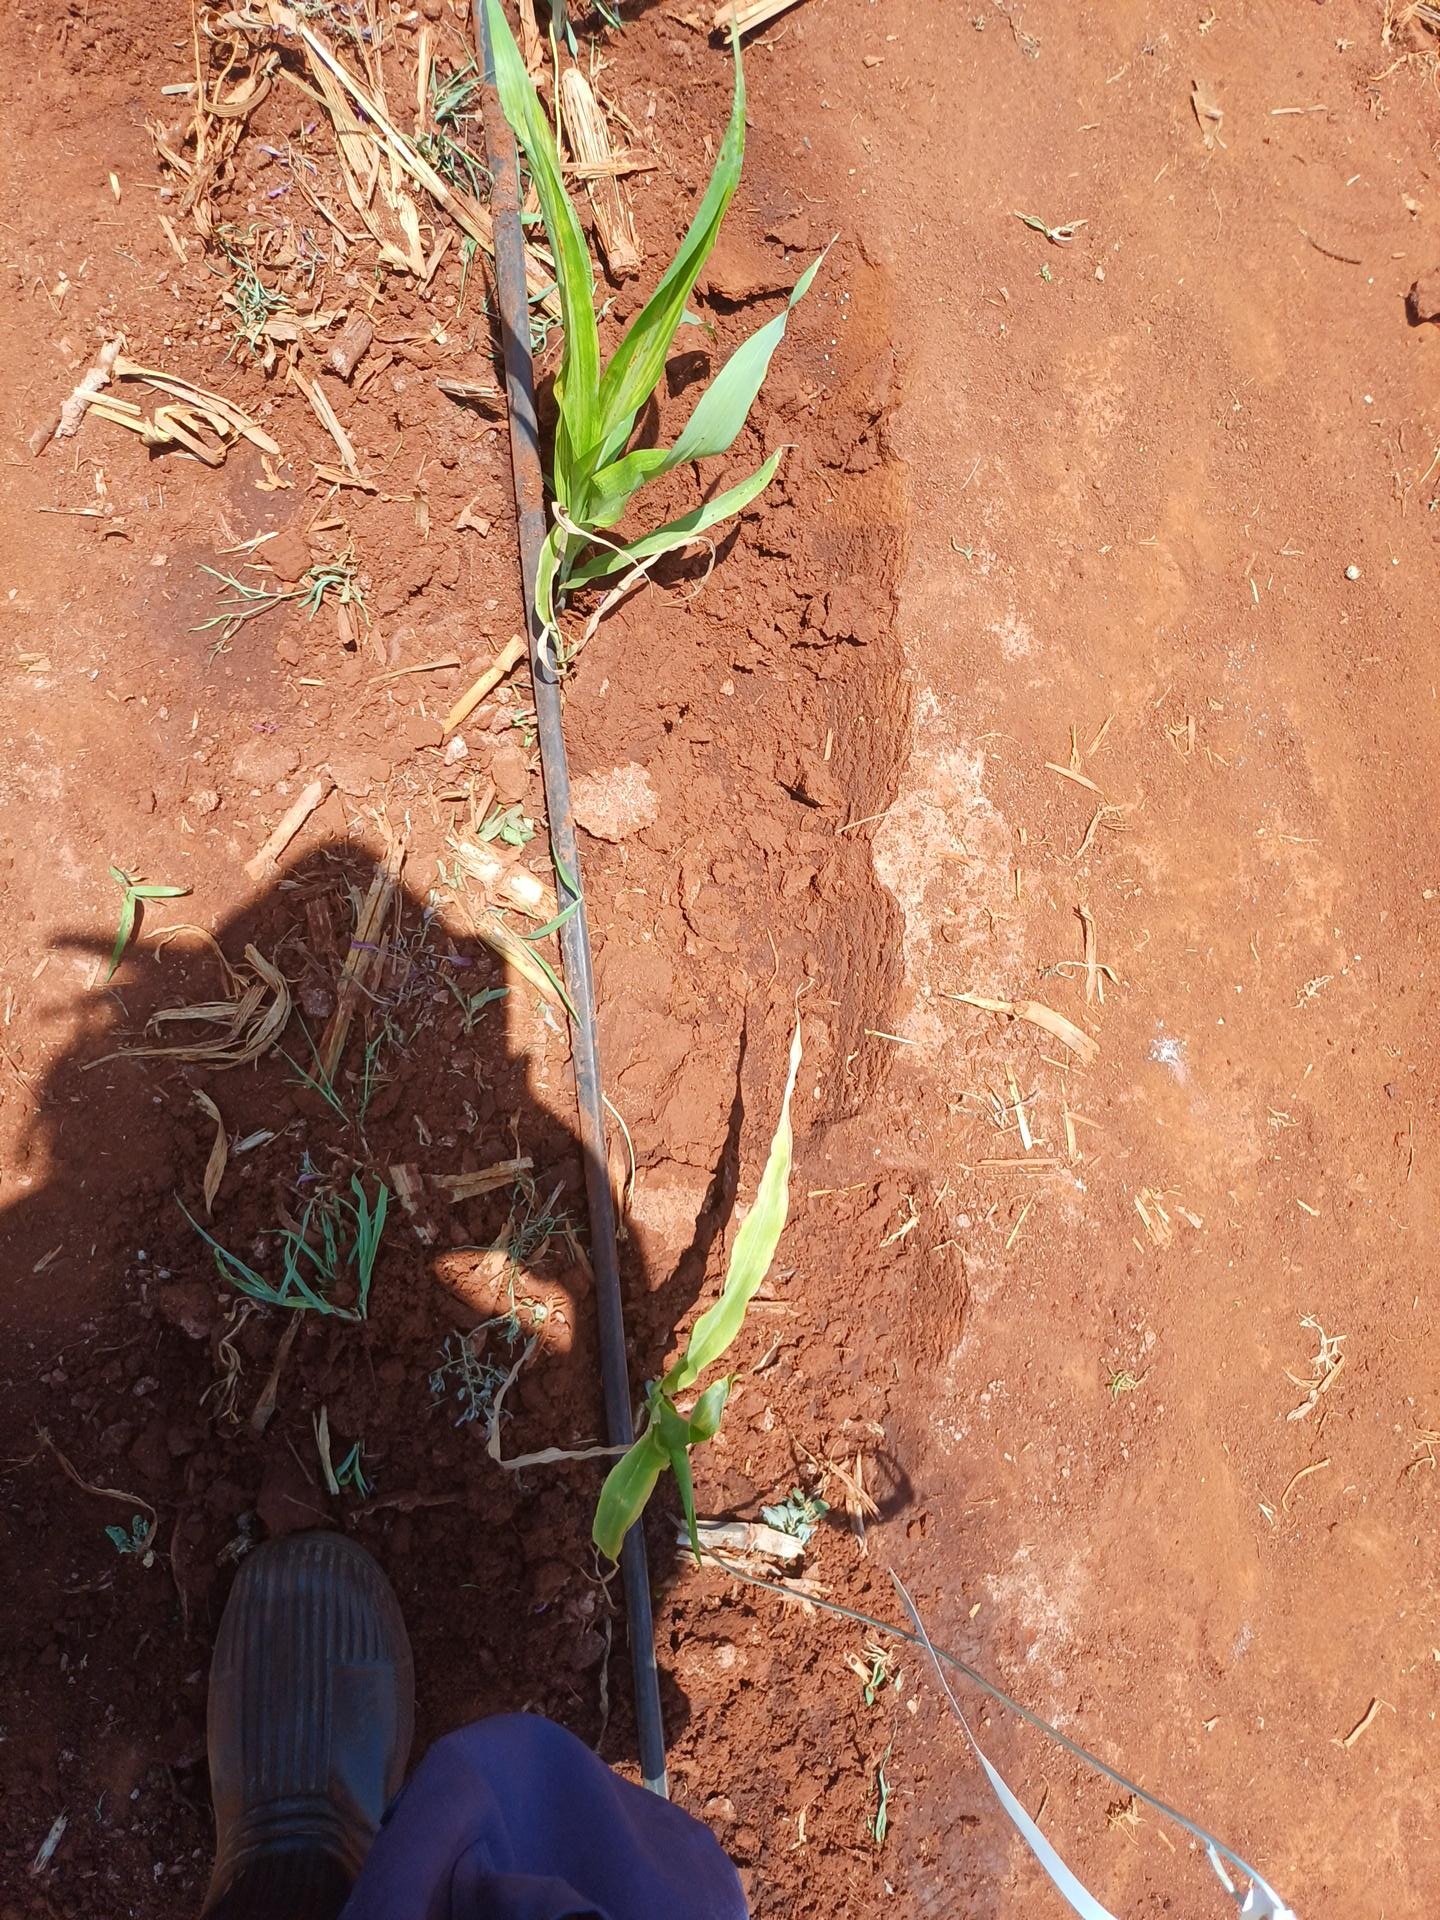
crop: sorghum
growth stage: vegetative
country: Kenya
